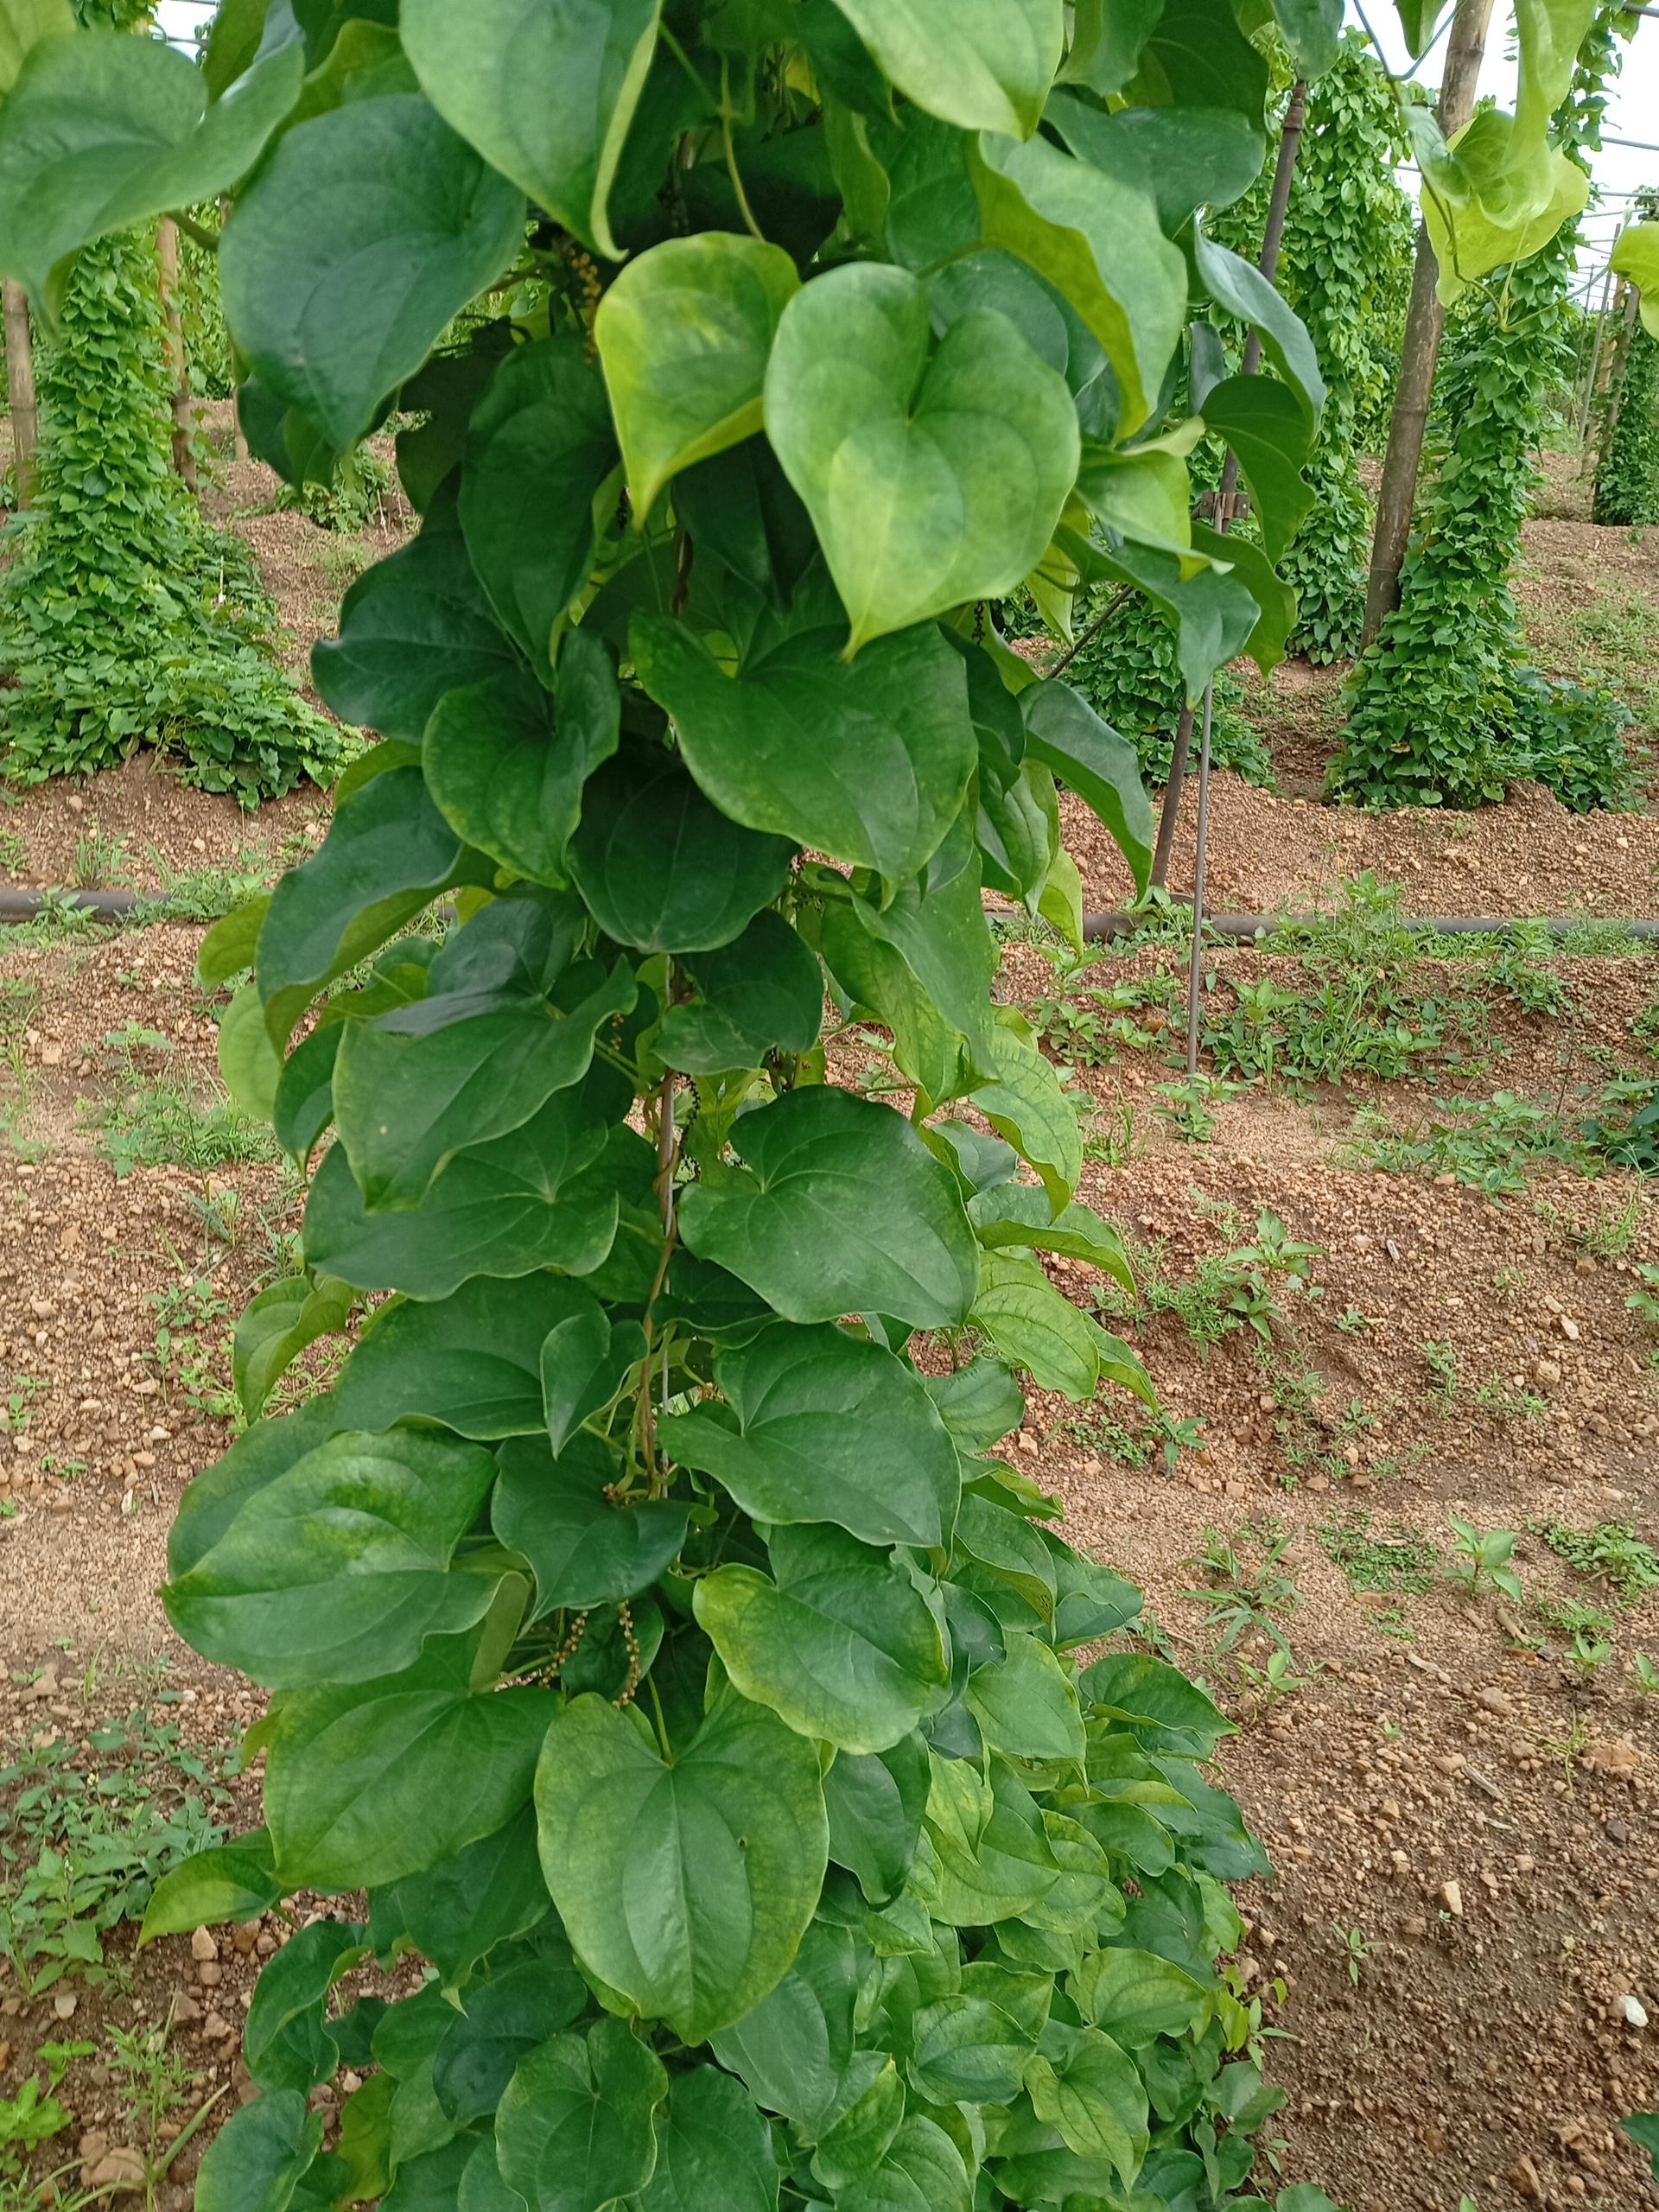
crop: yam
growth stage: vegetative
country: Nigeria
